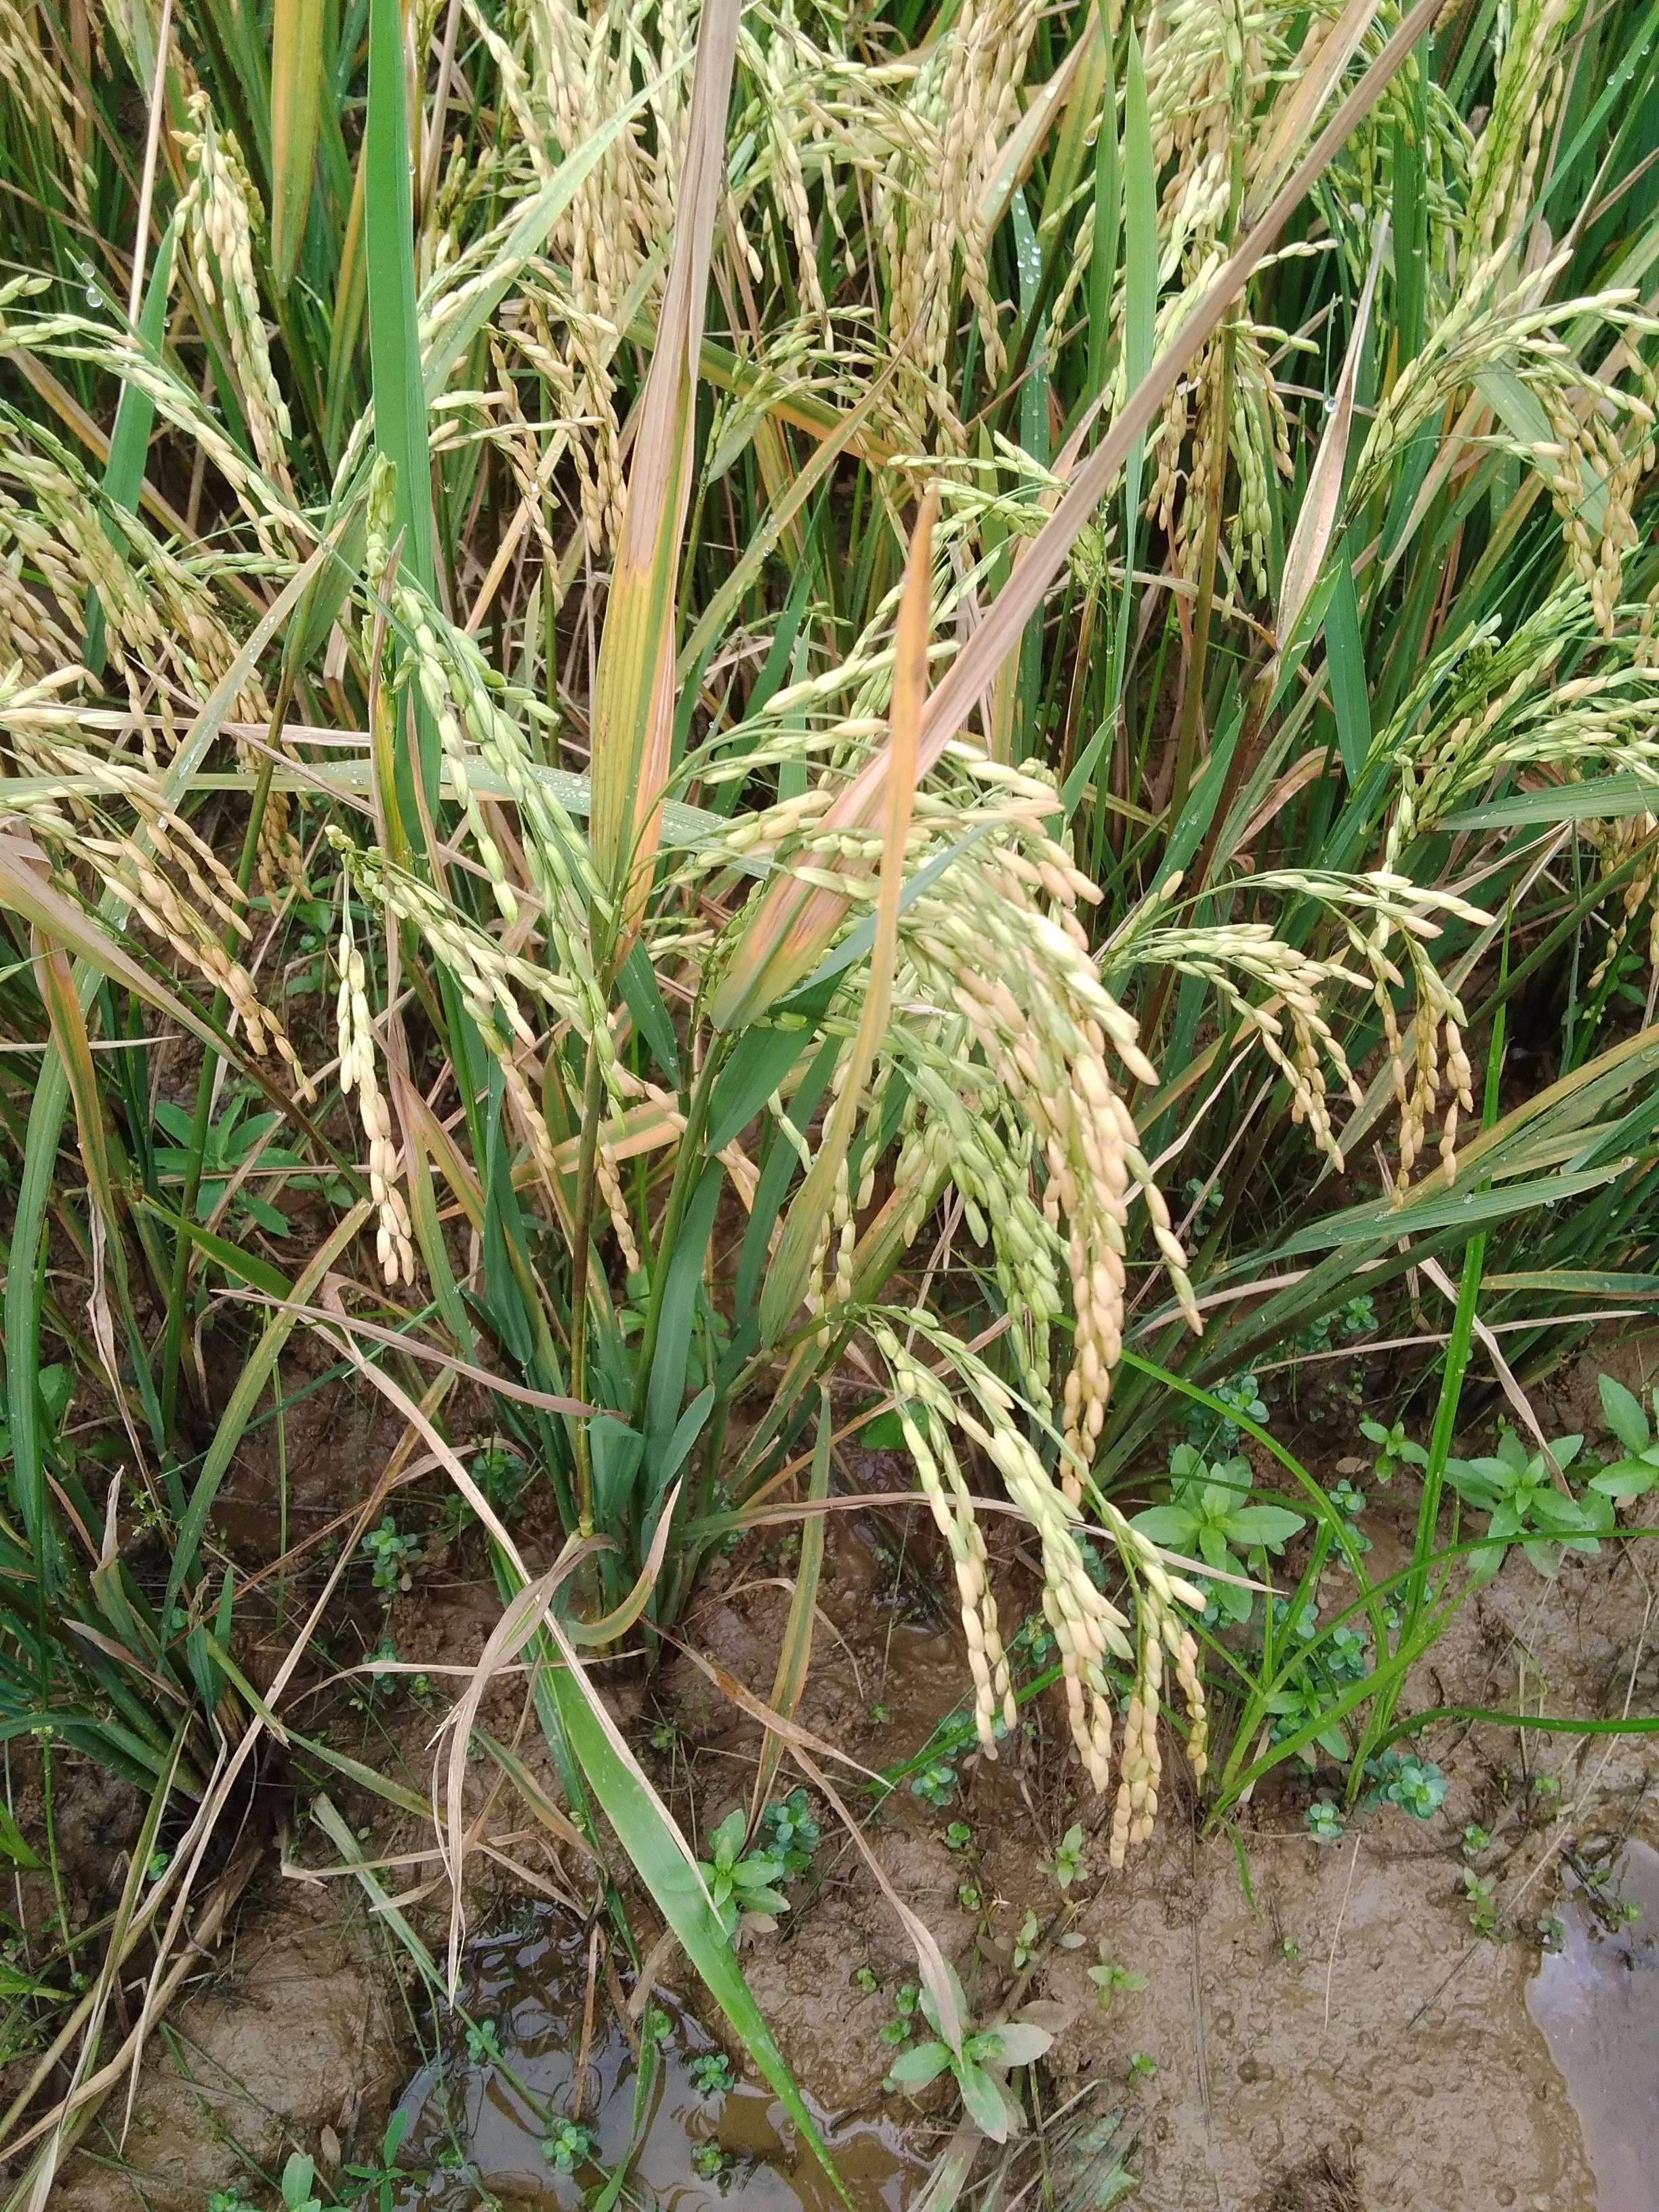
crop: rice
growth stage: ripening
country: Nigeria
